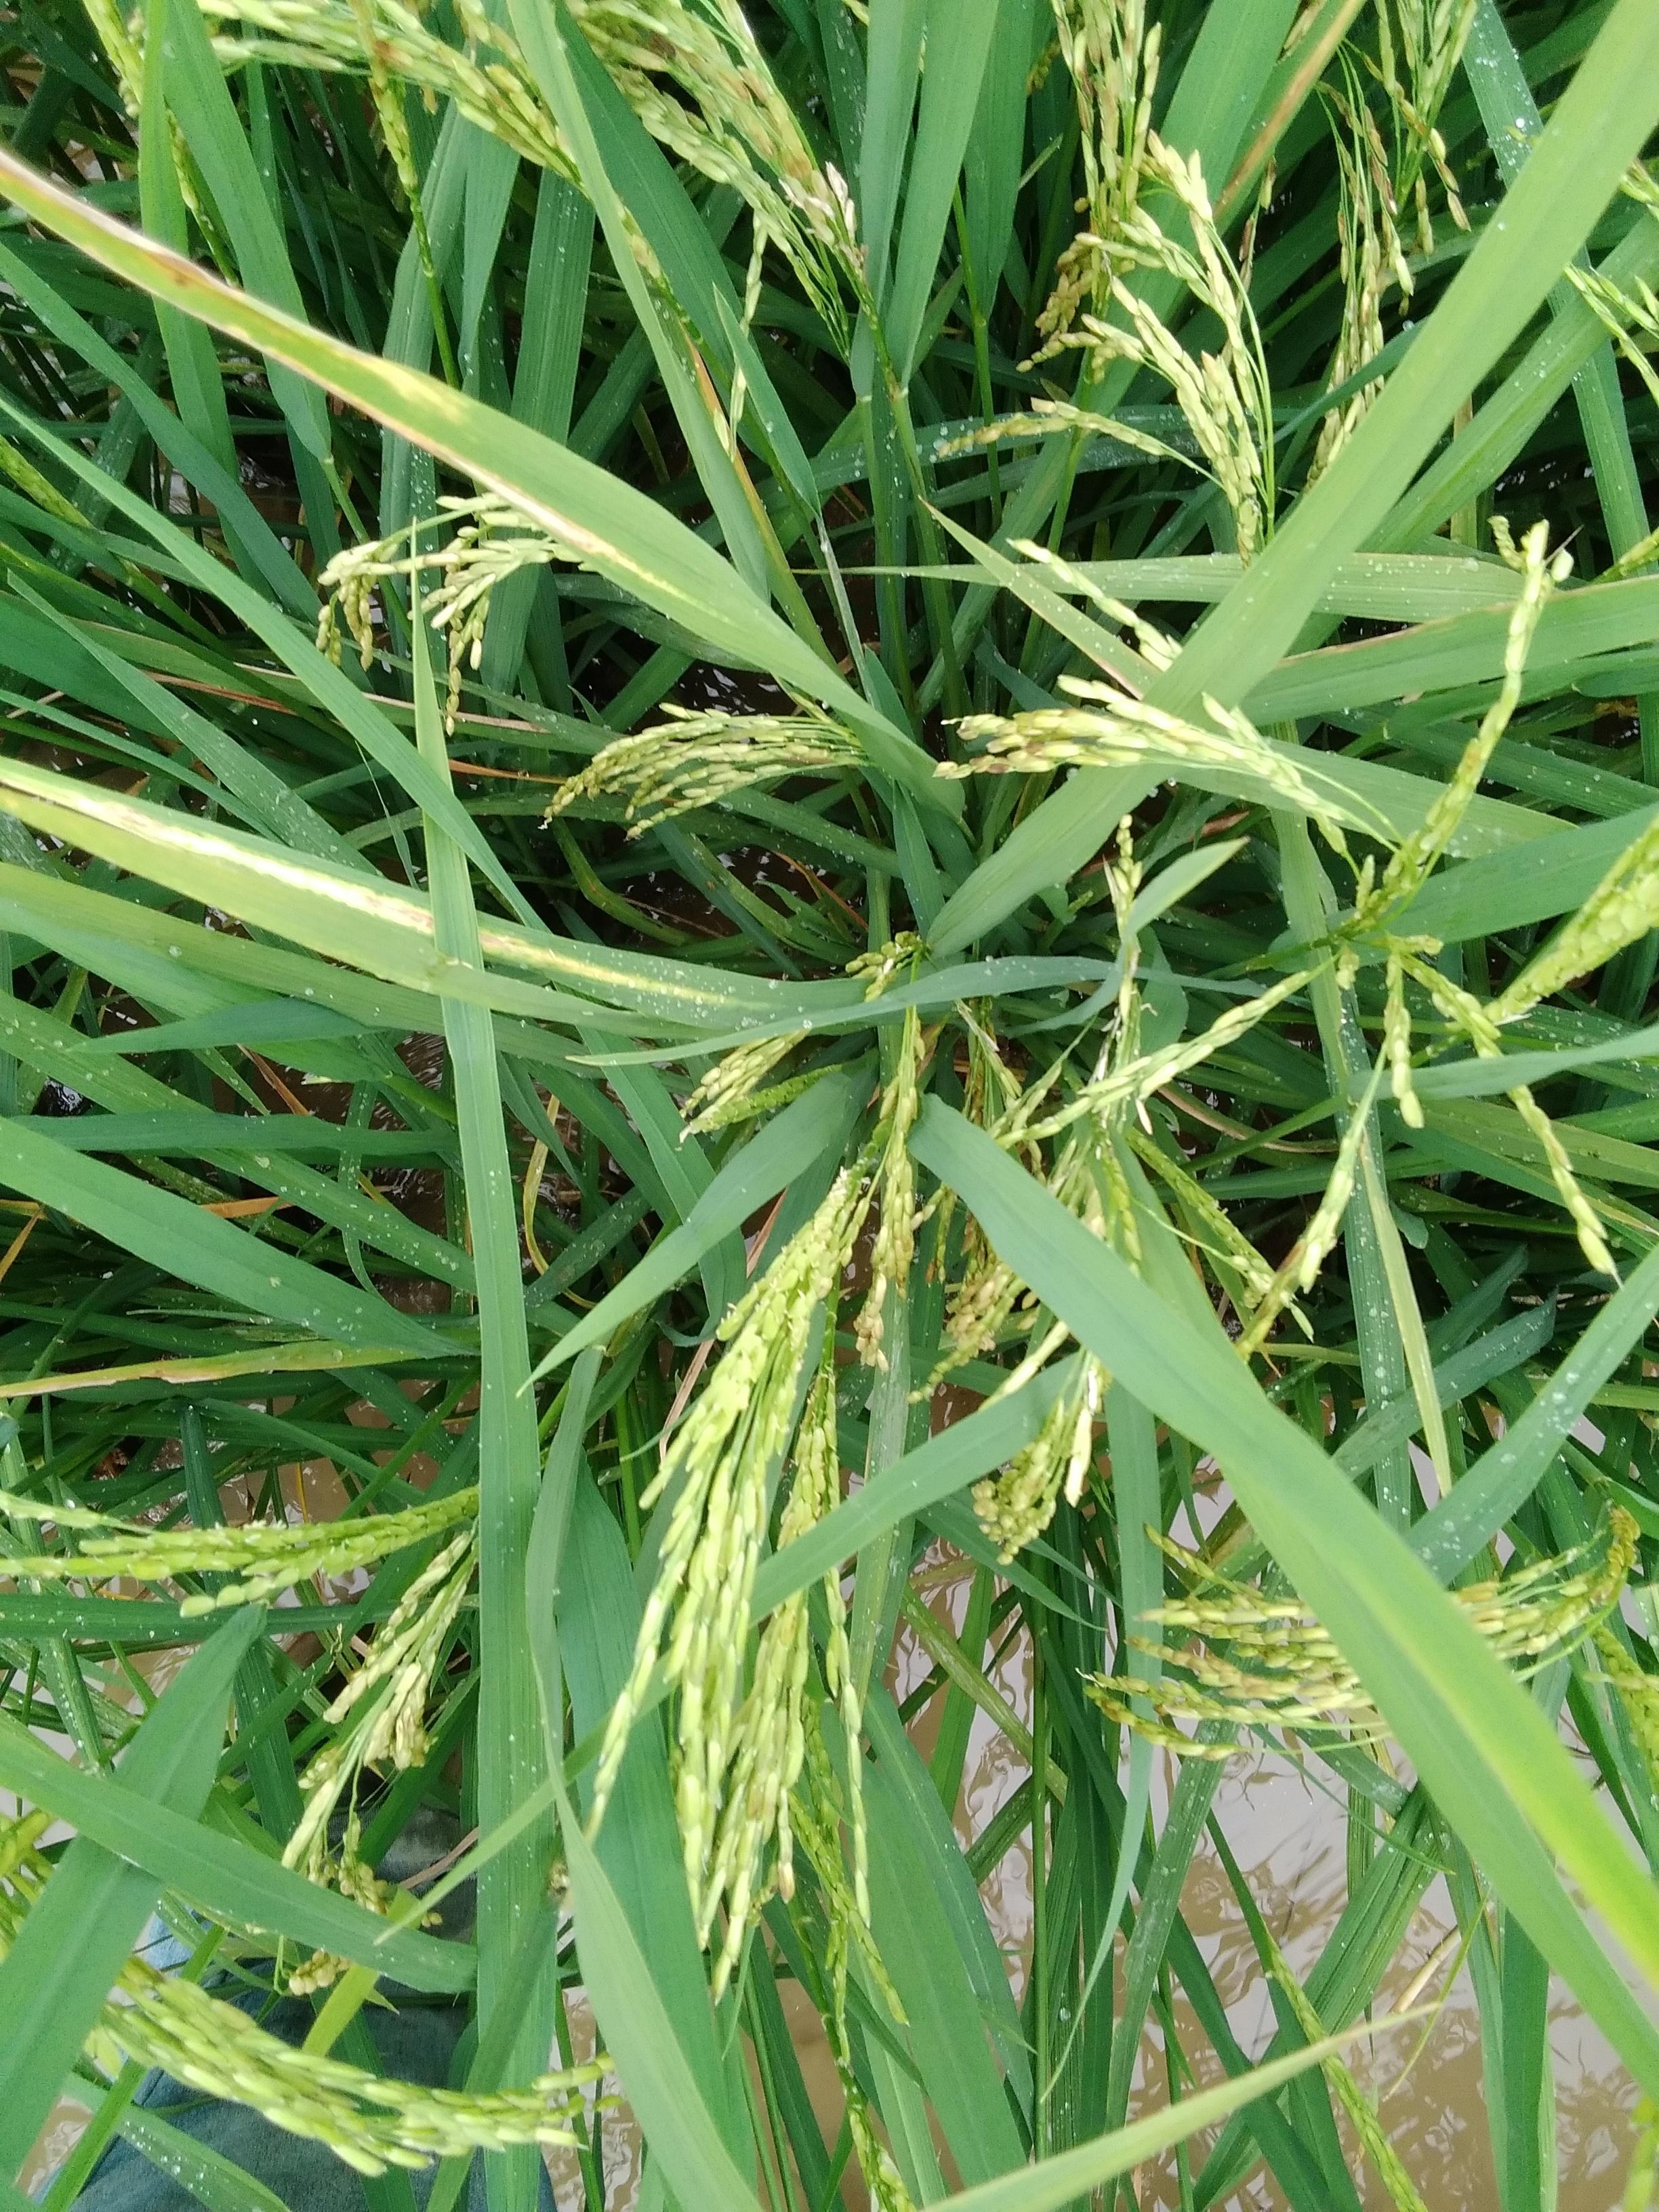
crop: rice
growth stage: ripening
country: Nigeria
